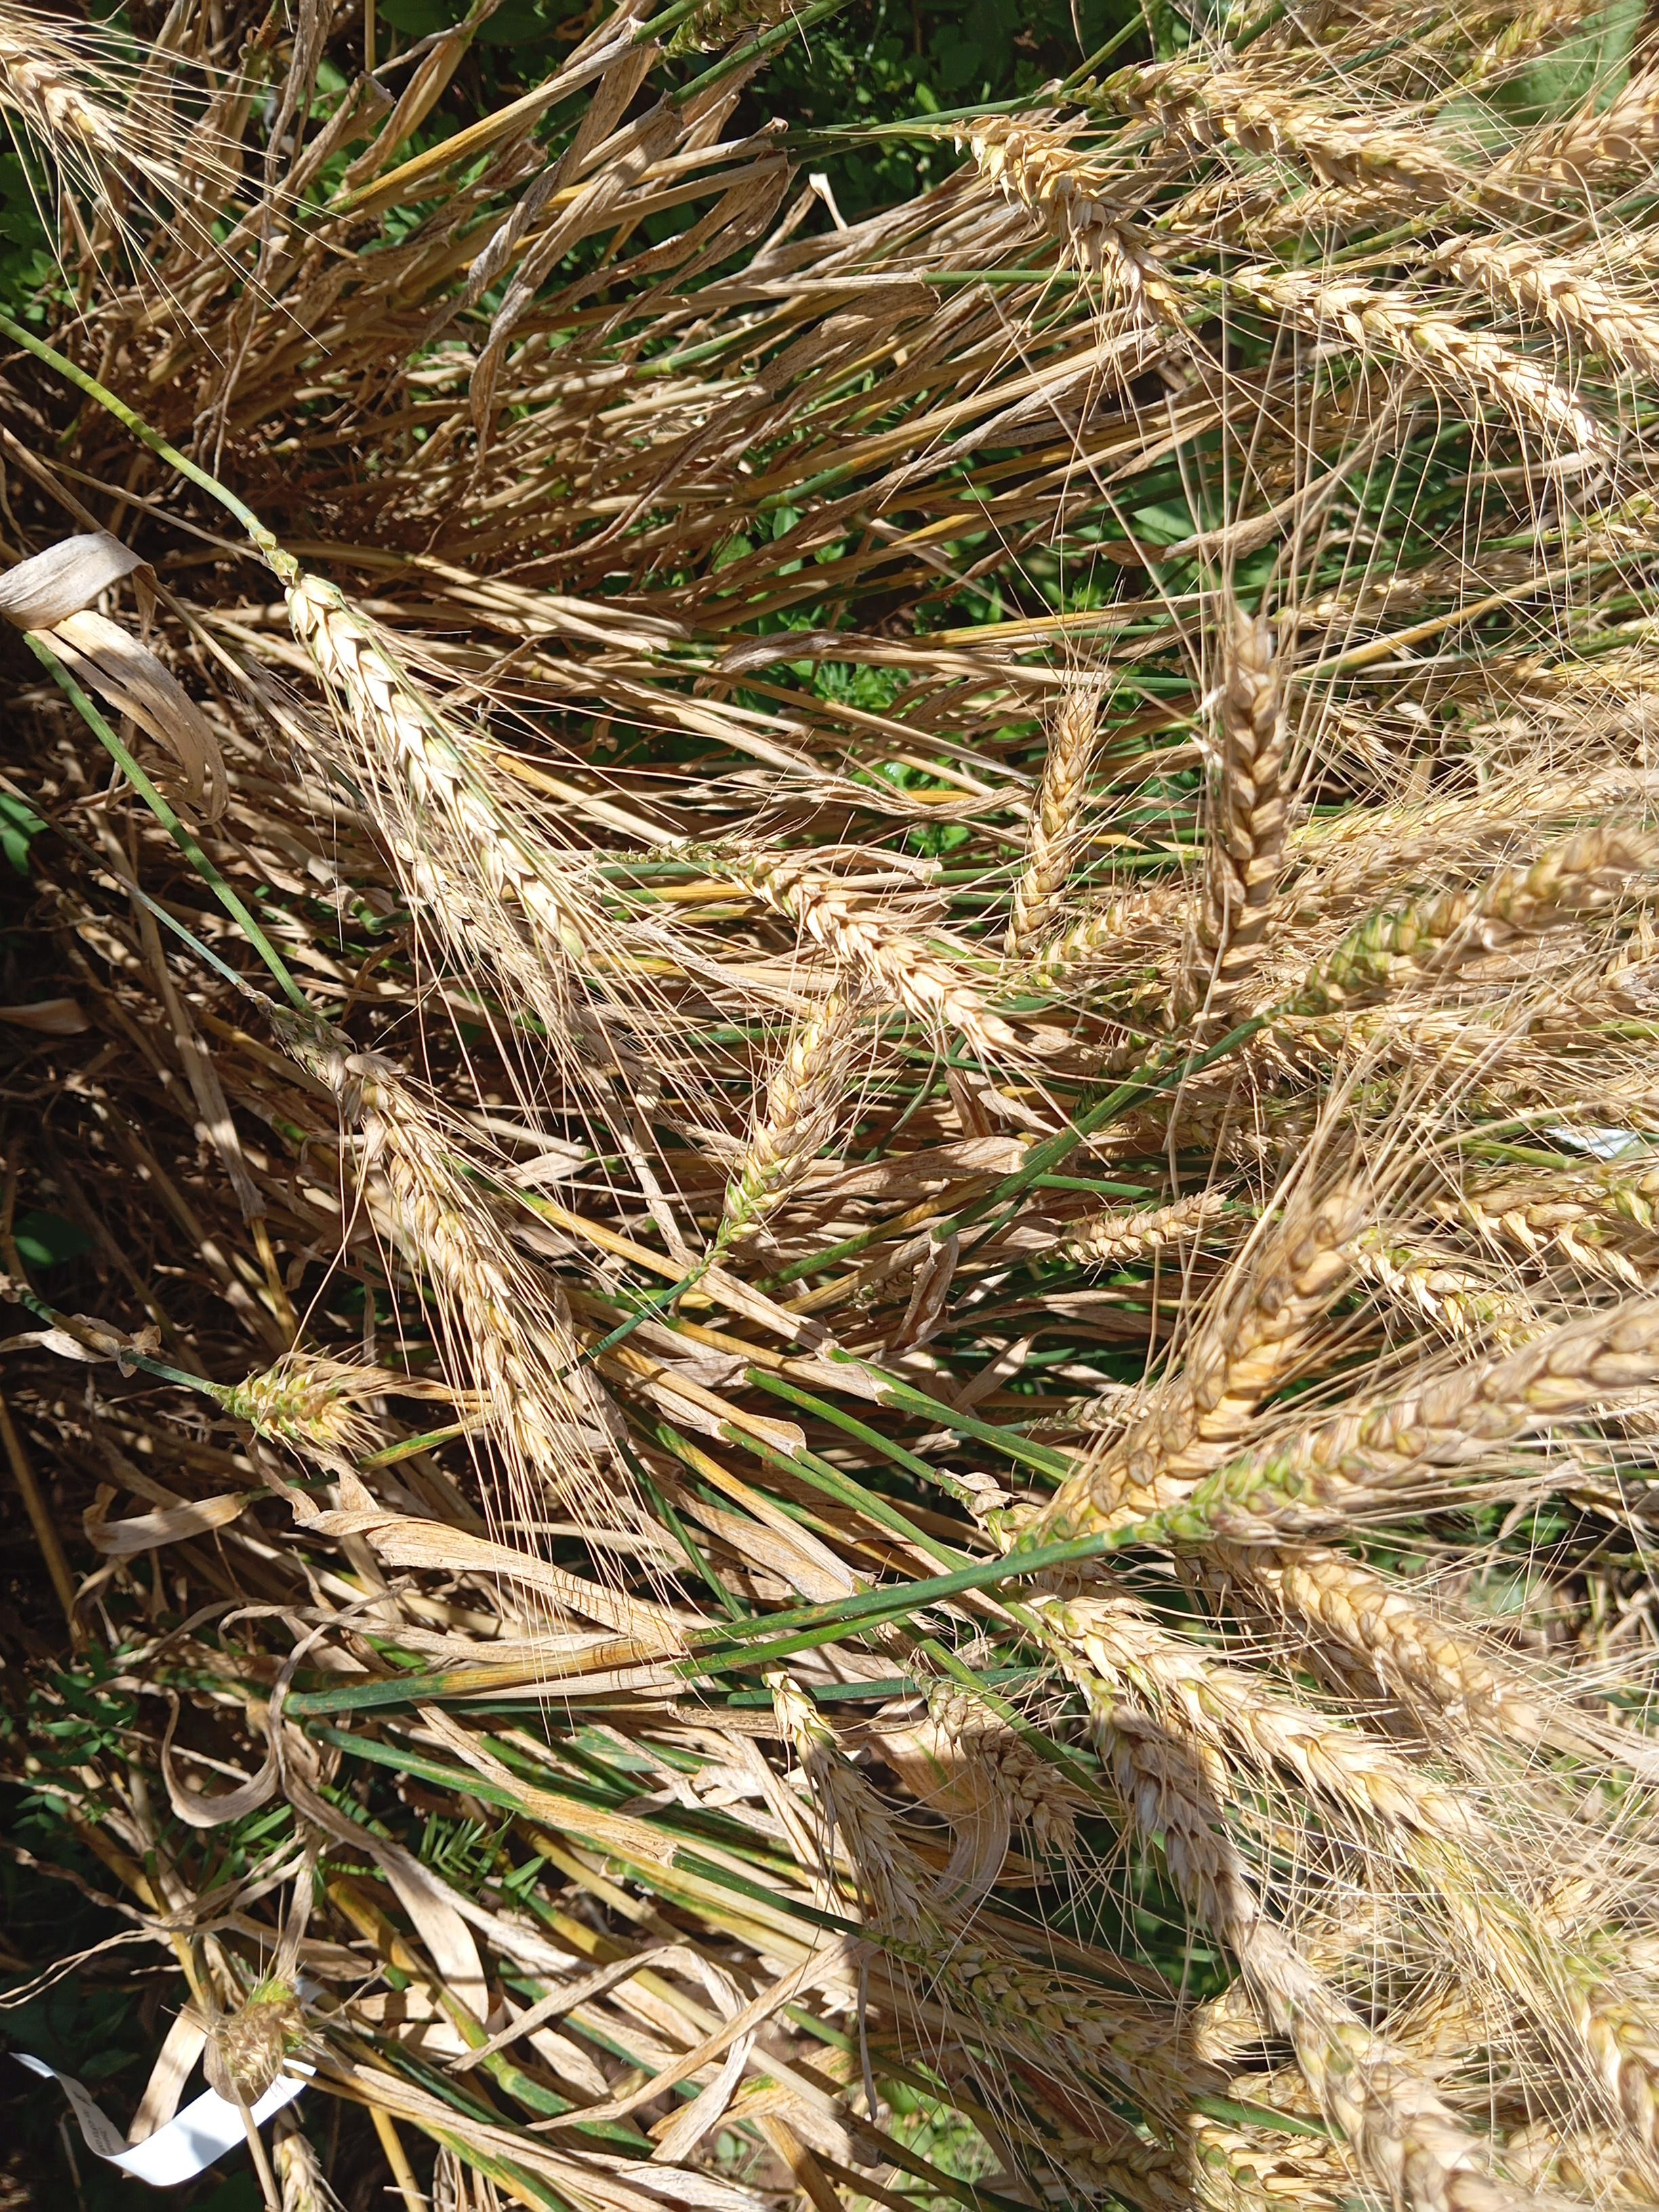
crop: wheat
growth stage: maturity
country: Kenya
